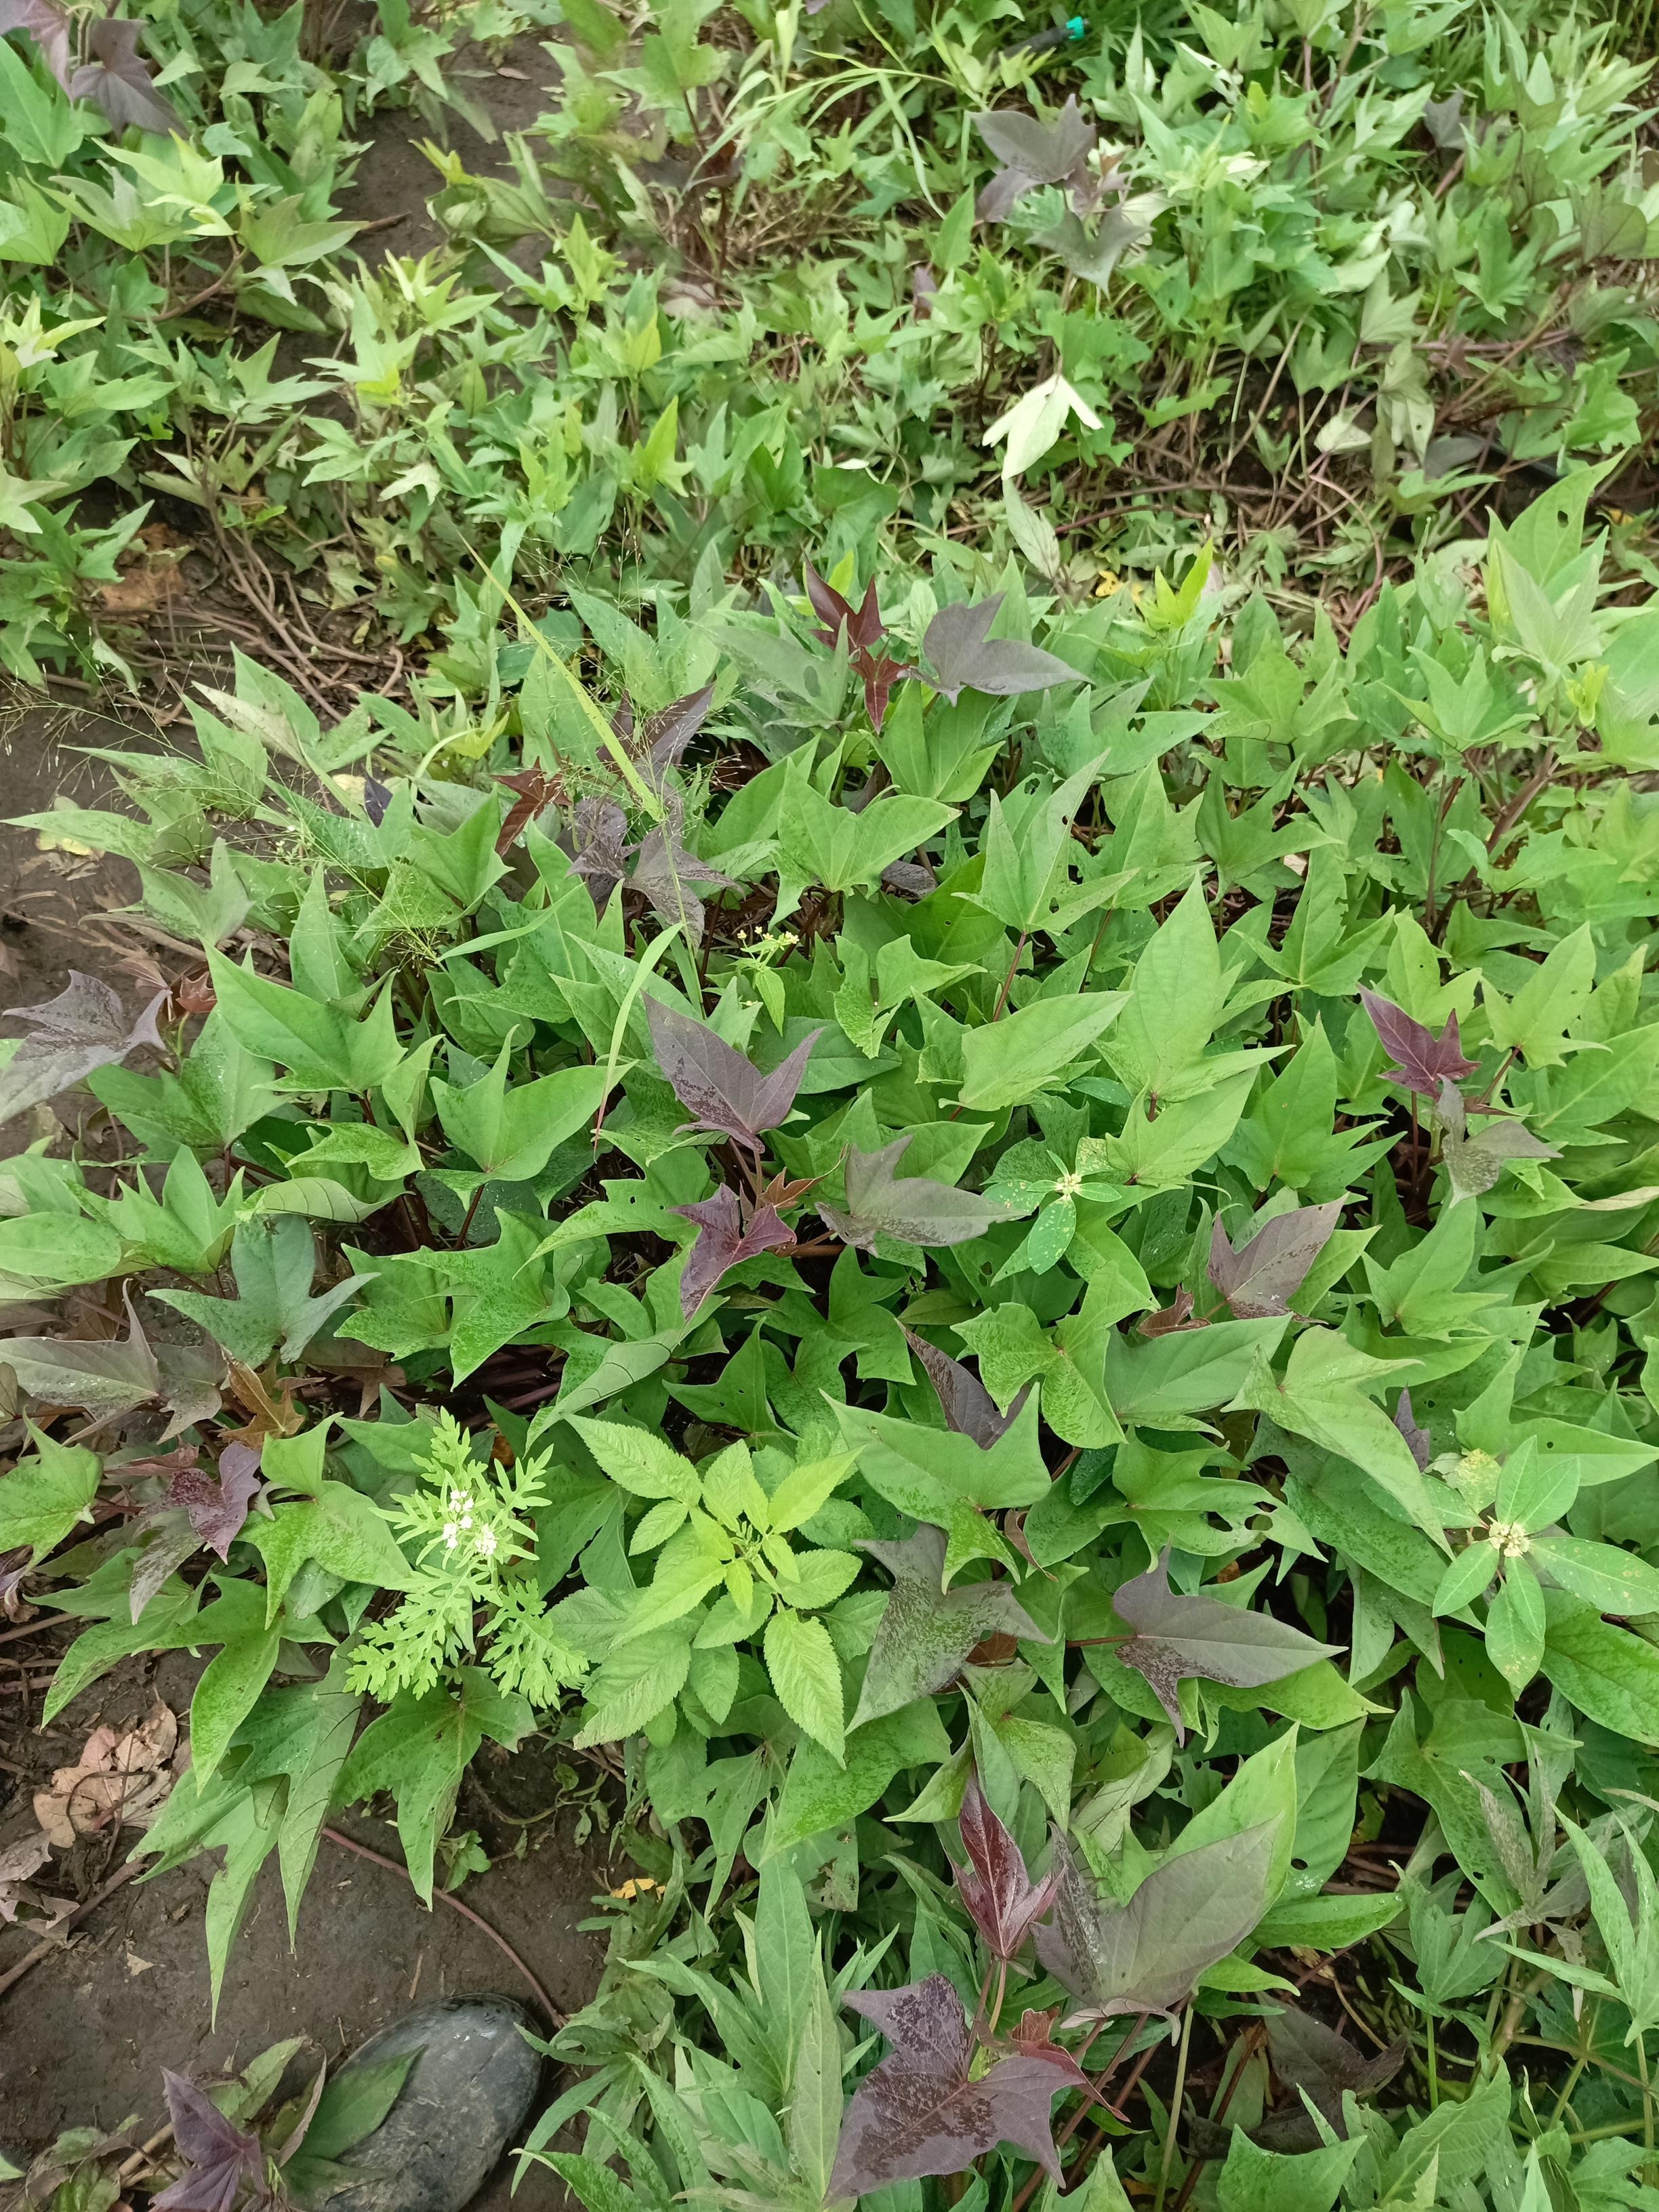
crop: sweet potato
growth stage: vegetative
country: Tanzania
